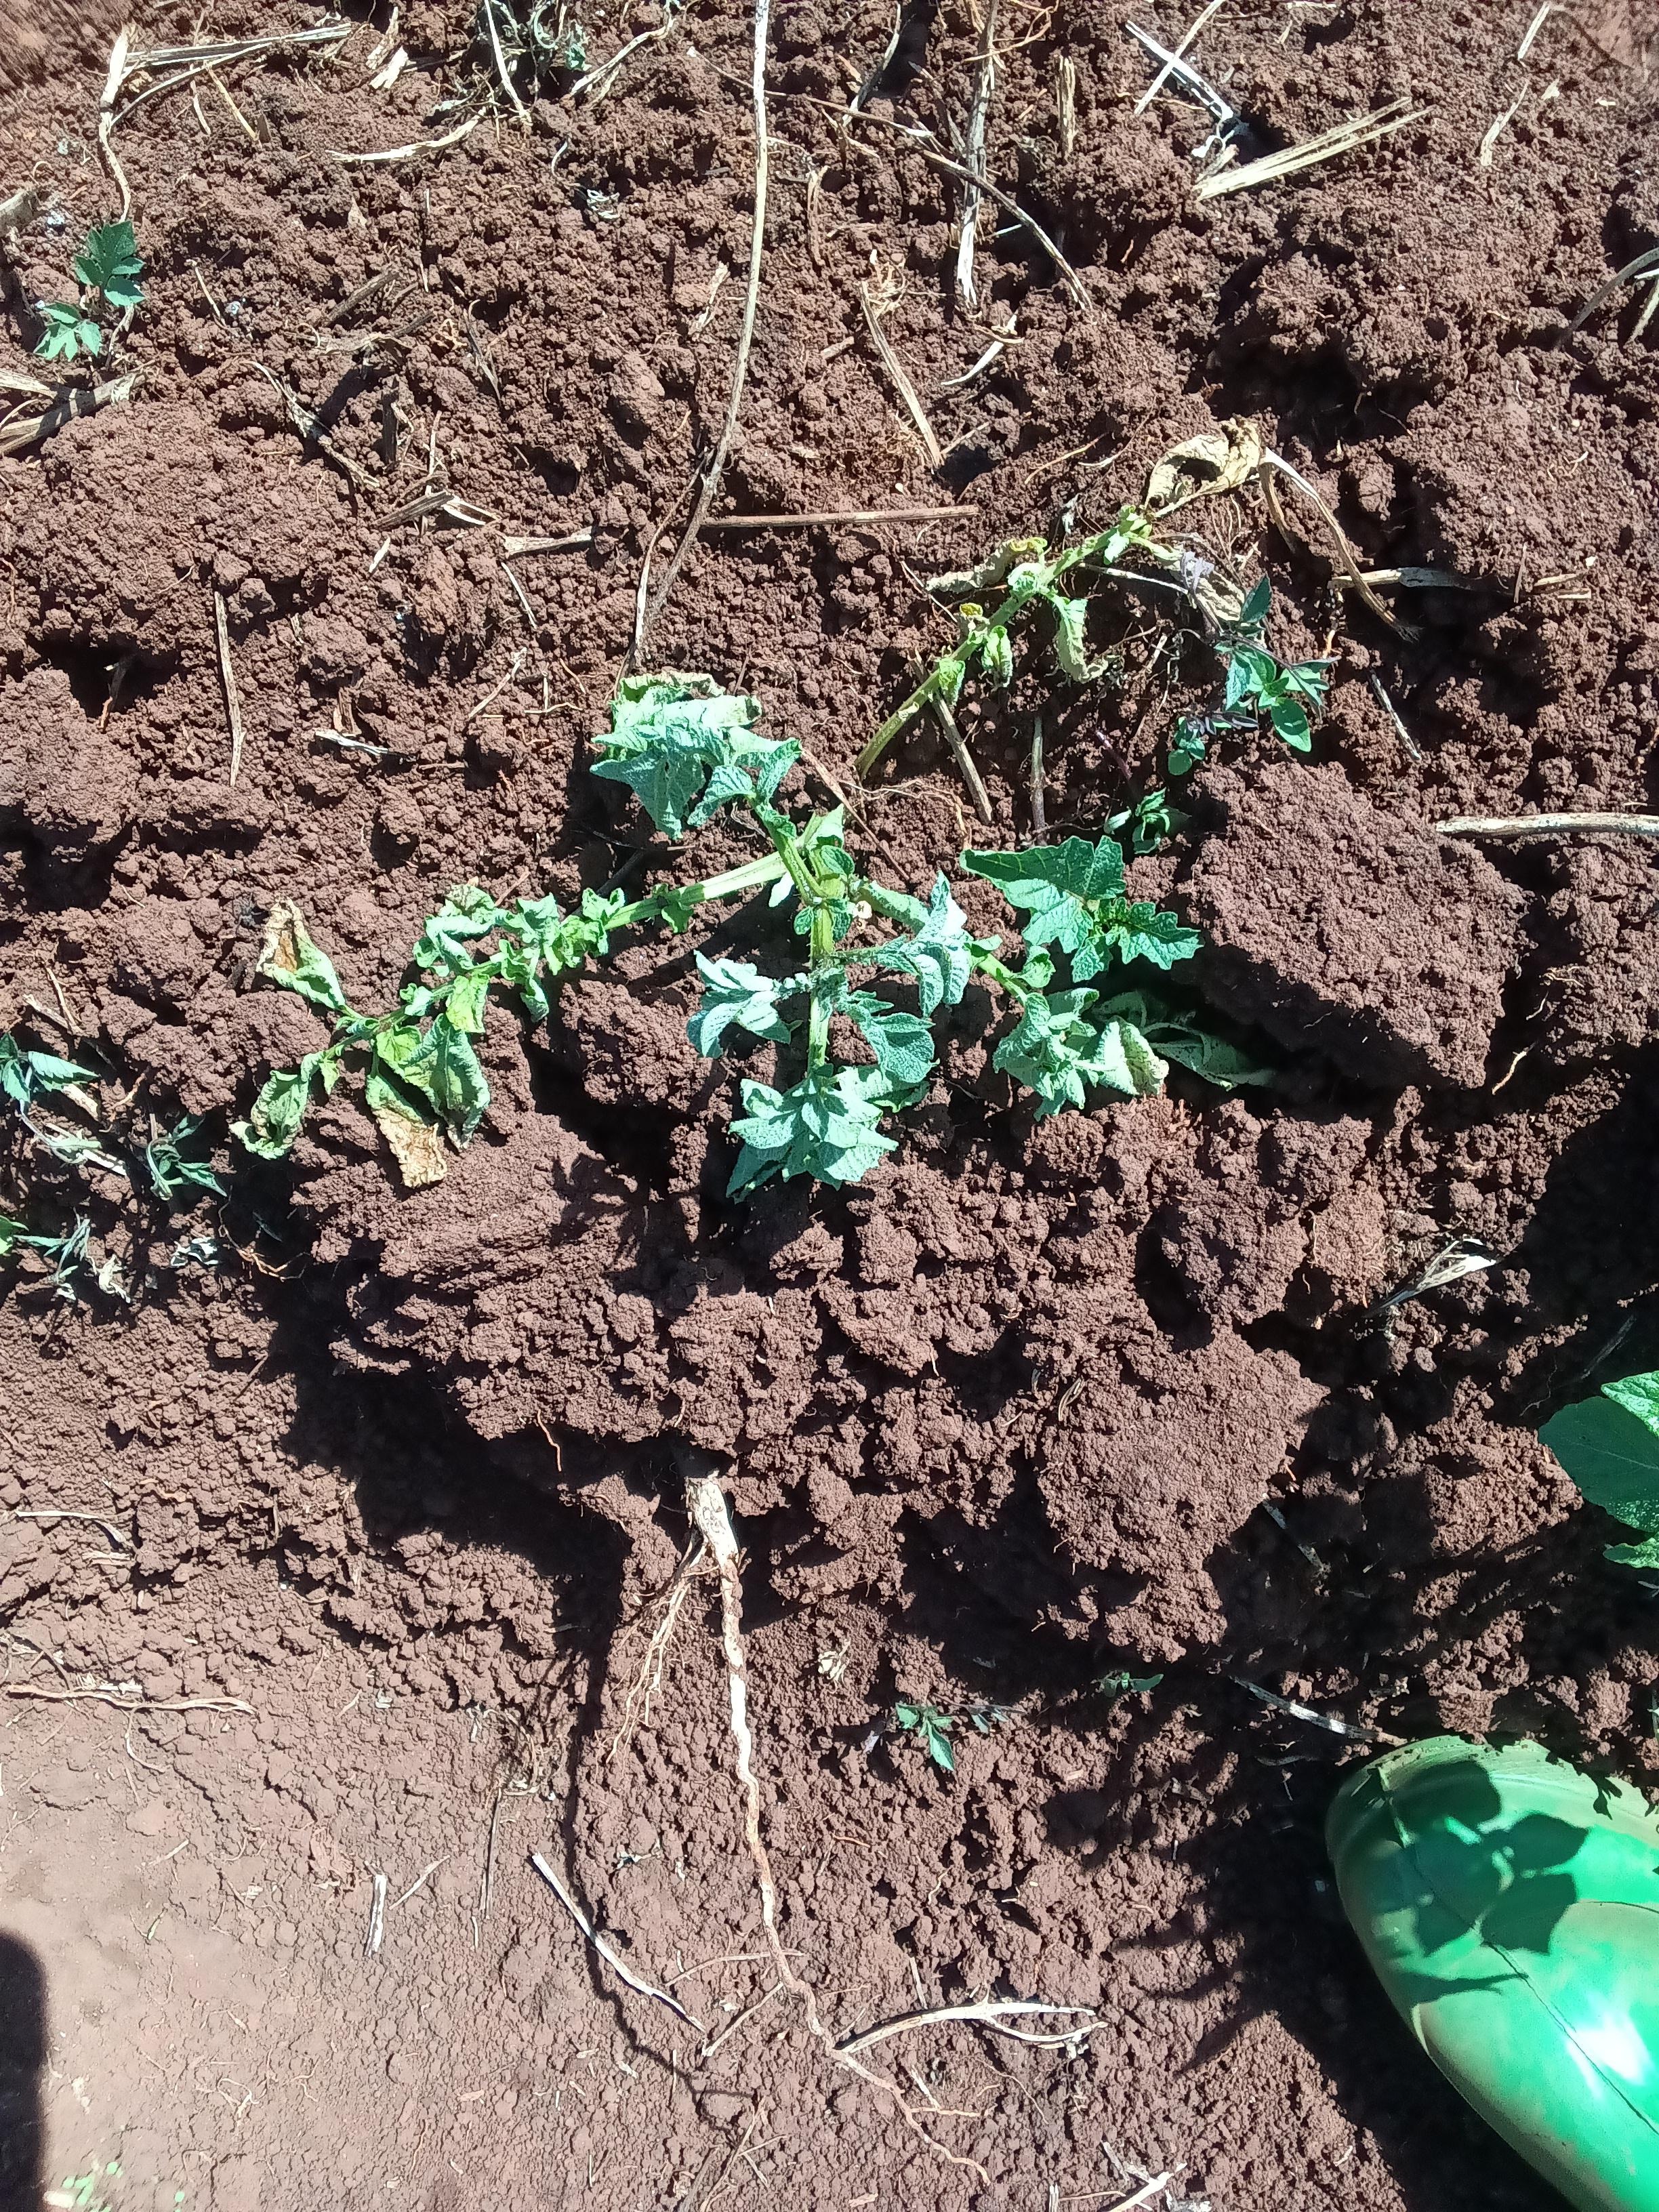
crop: potato
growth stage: vegetative
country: Kenya
